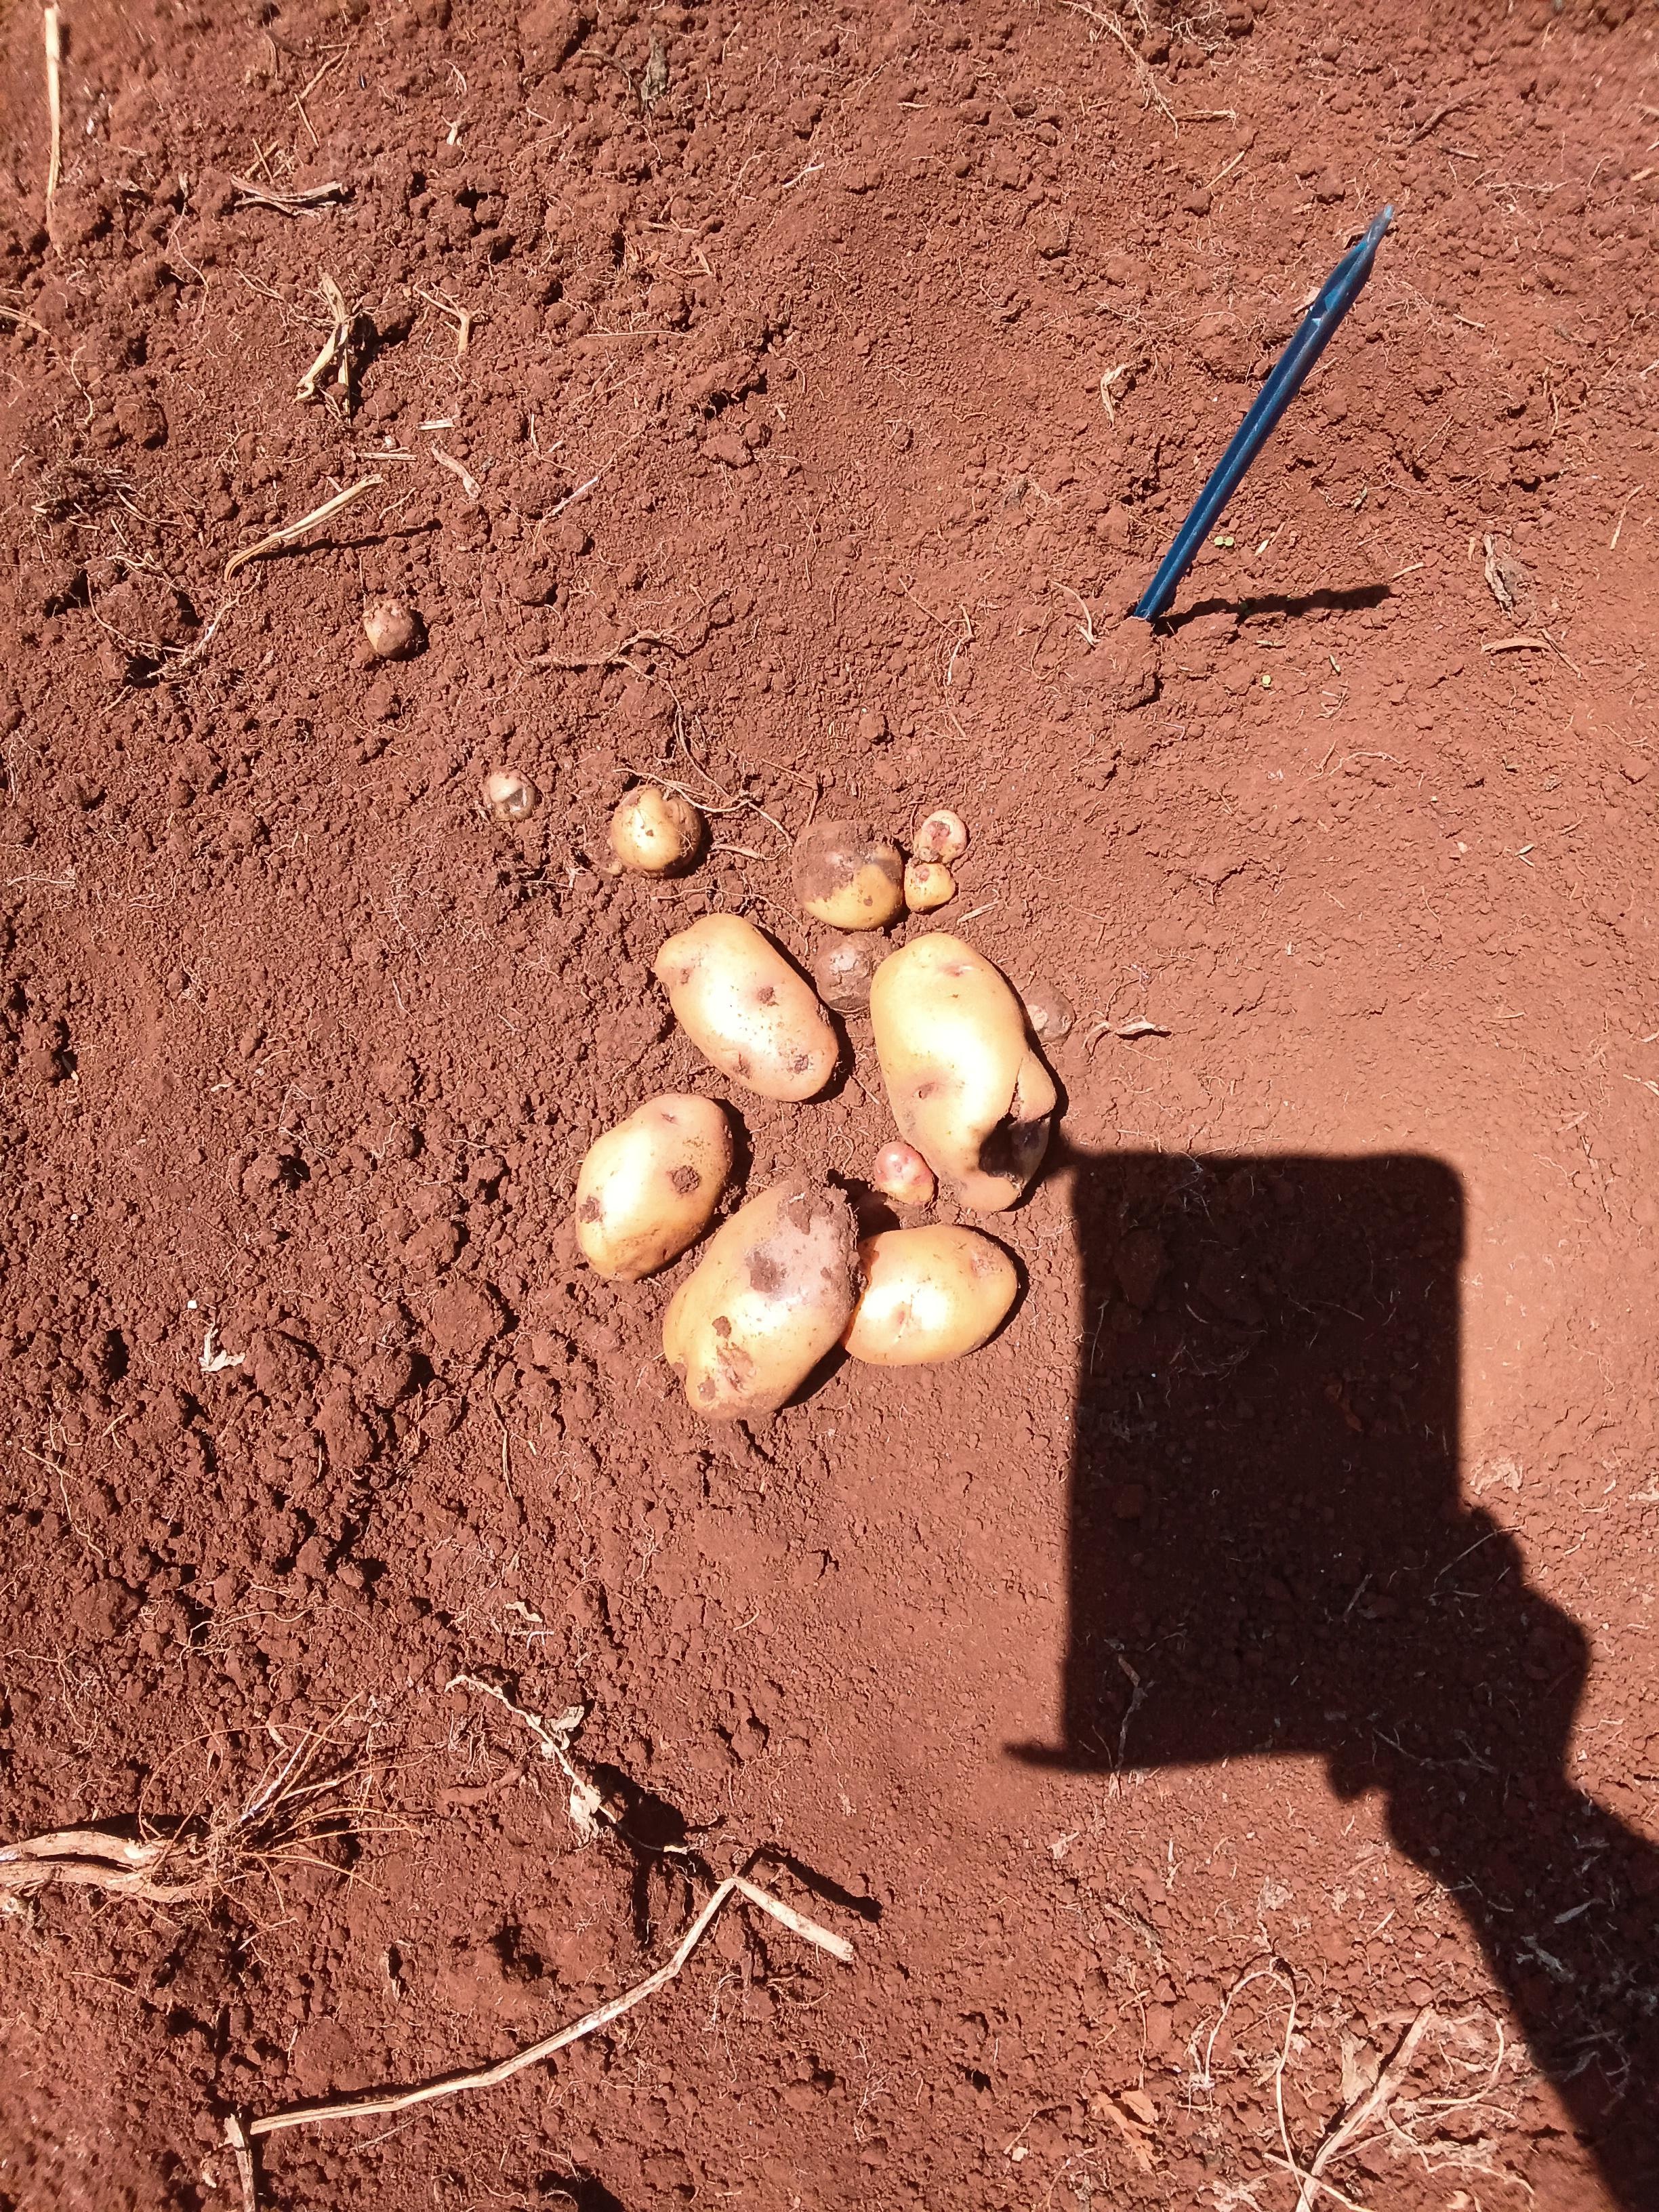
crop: potato
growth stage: harvest
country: Kenya
